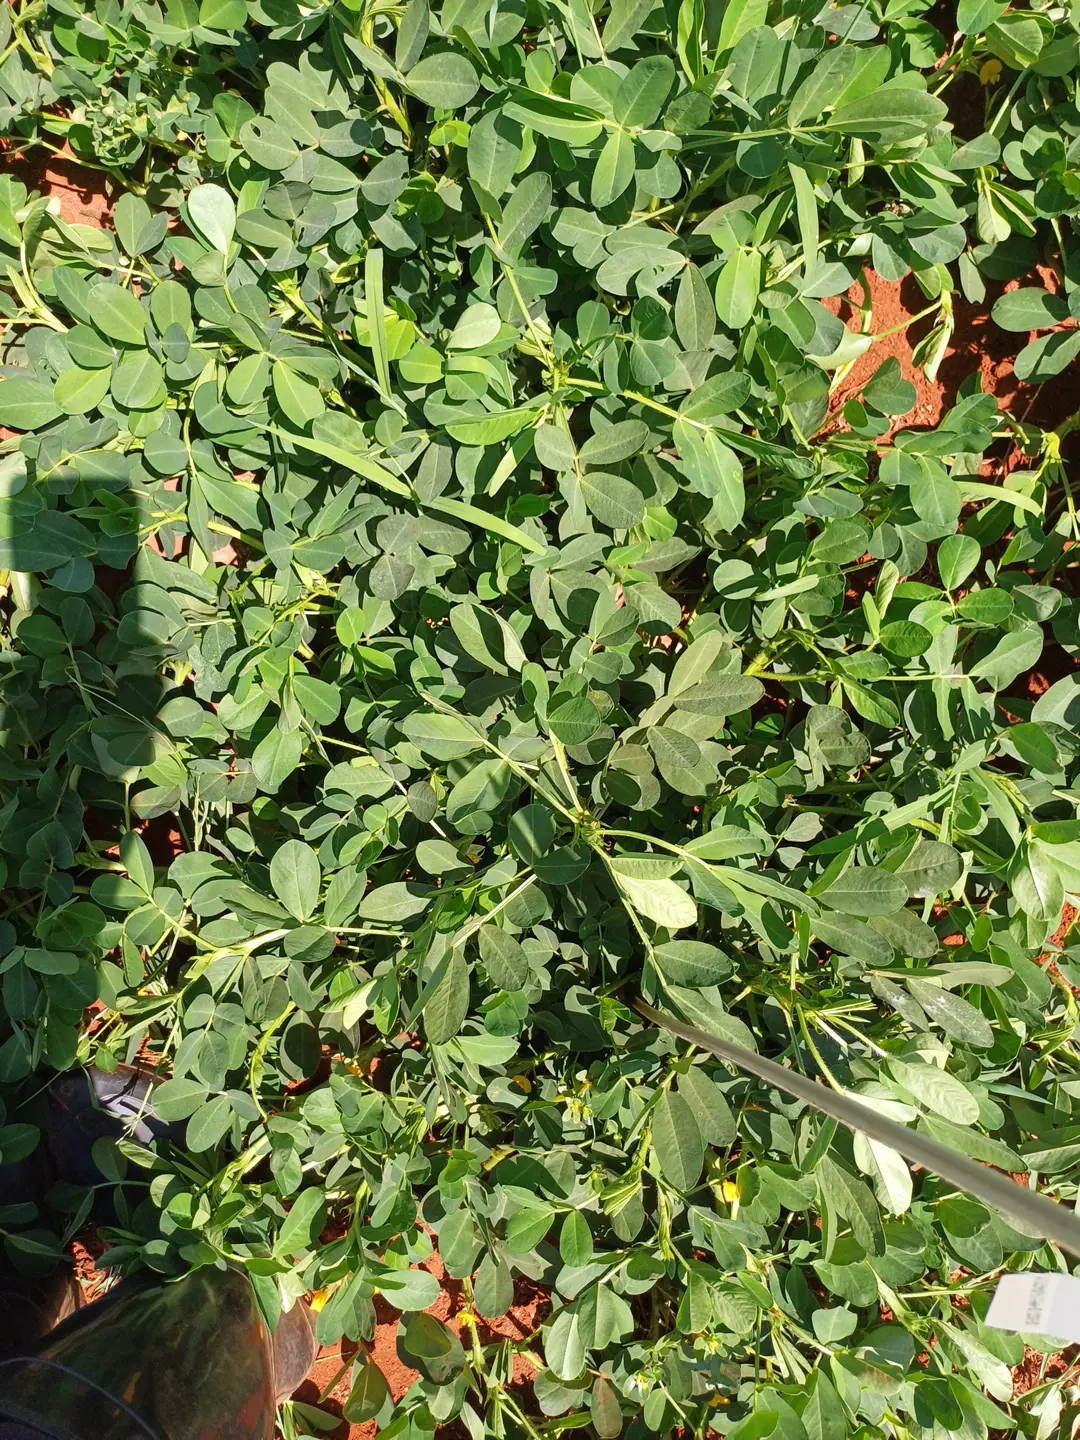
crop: groundnut
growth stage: flowering
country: Kenya
